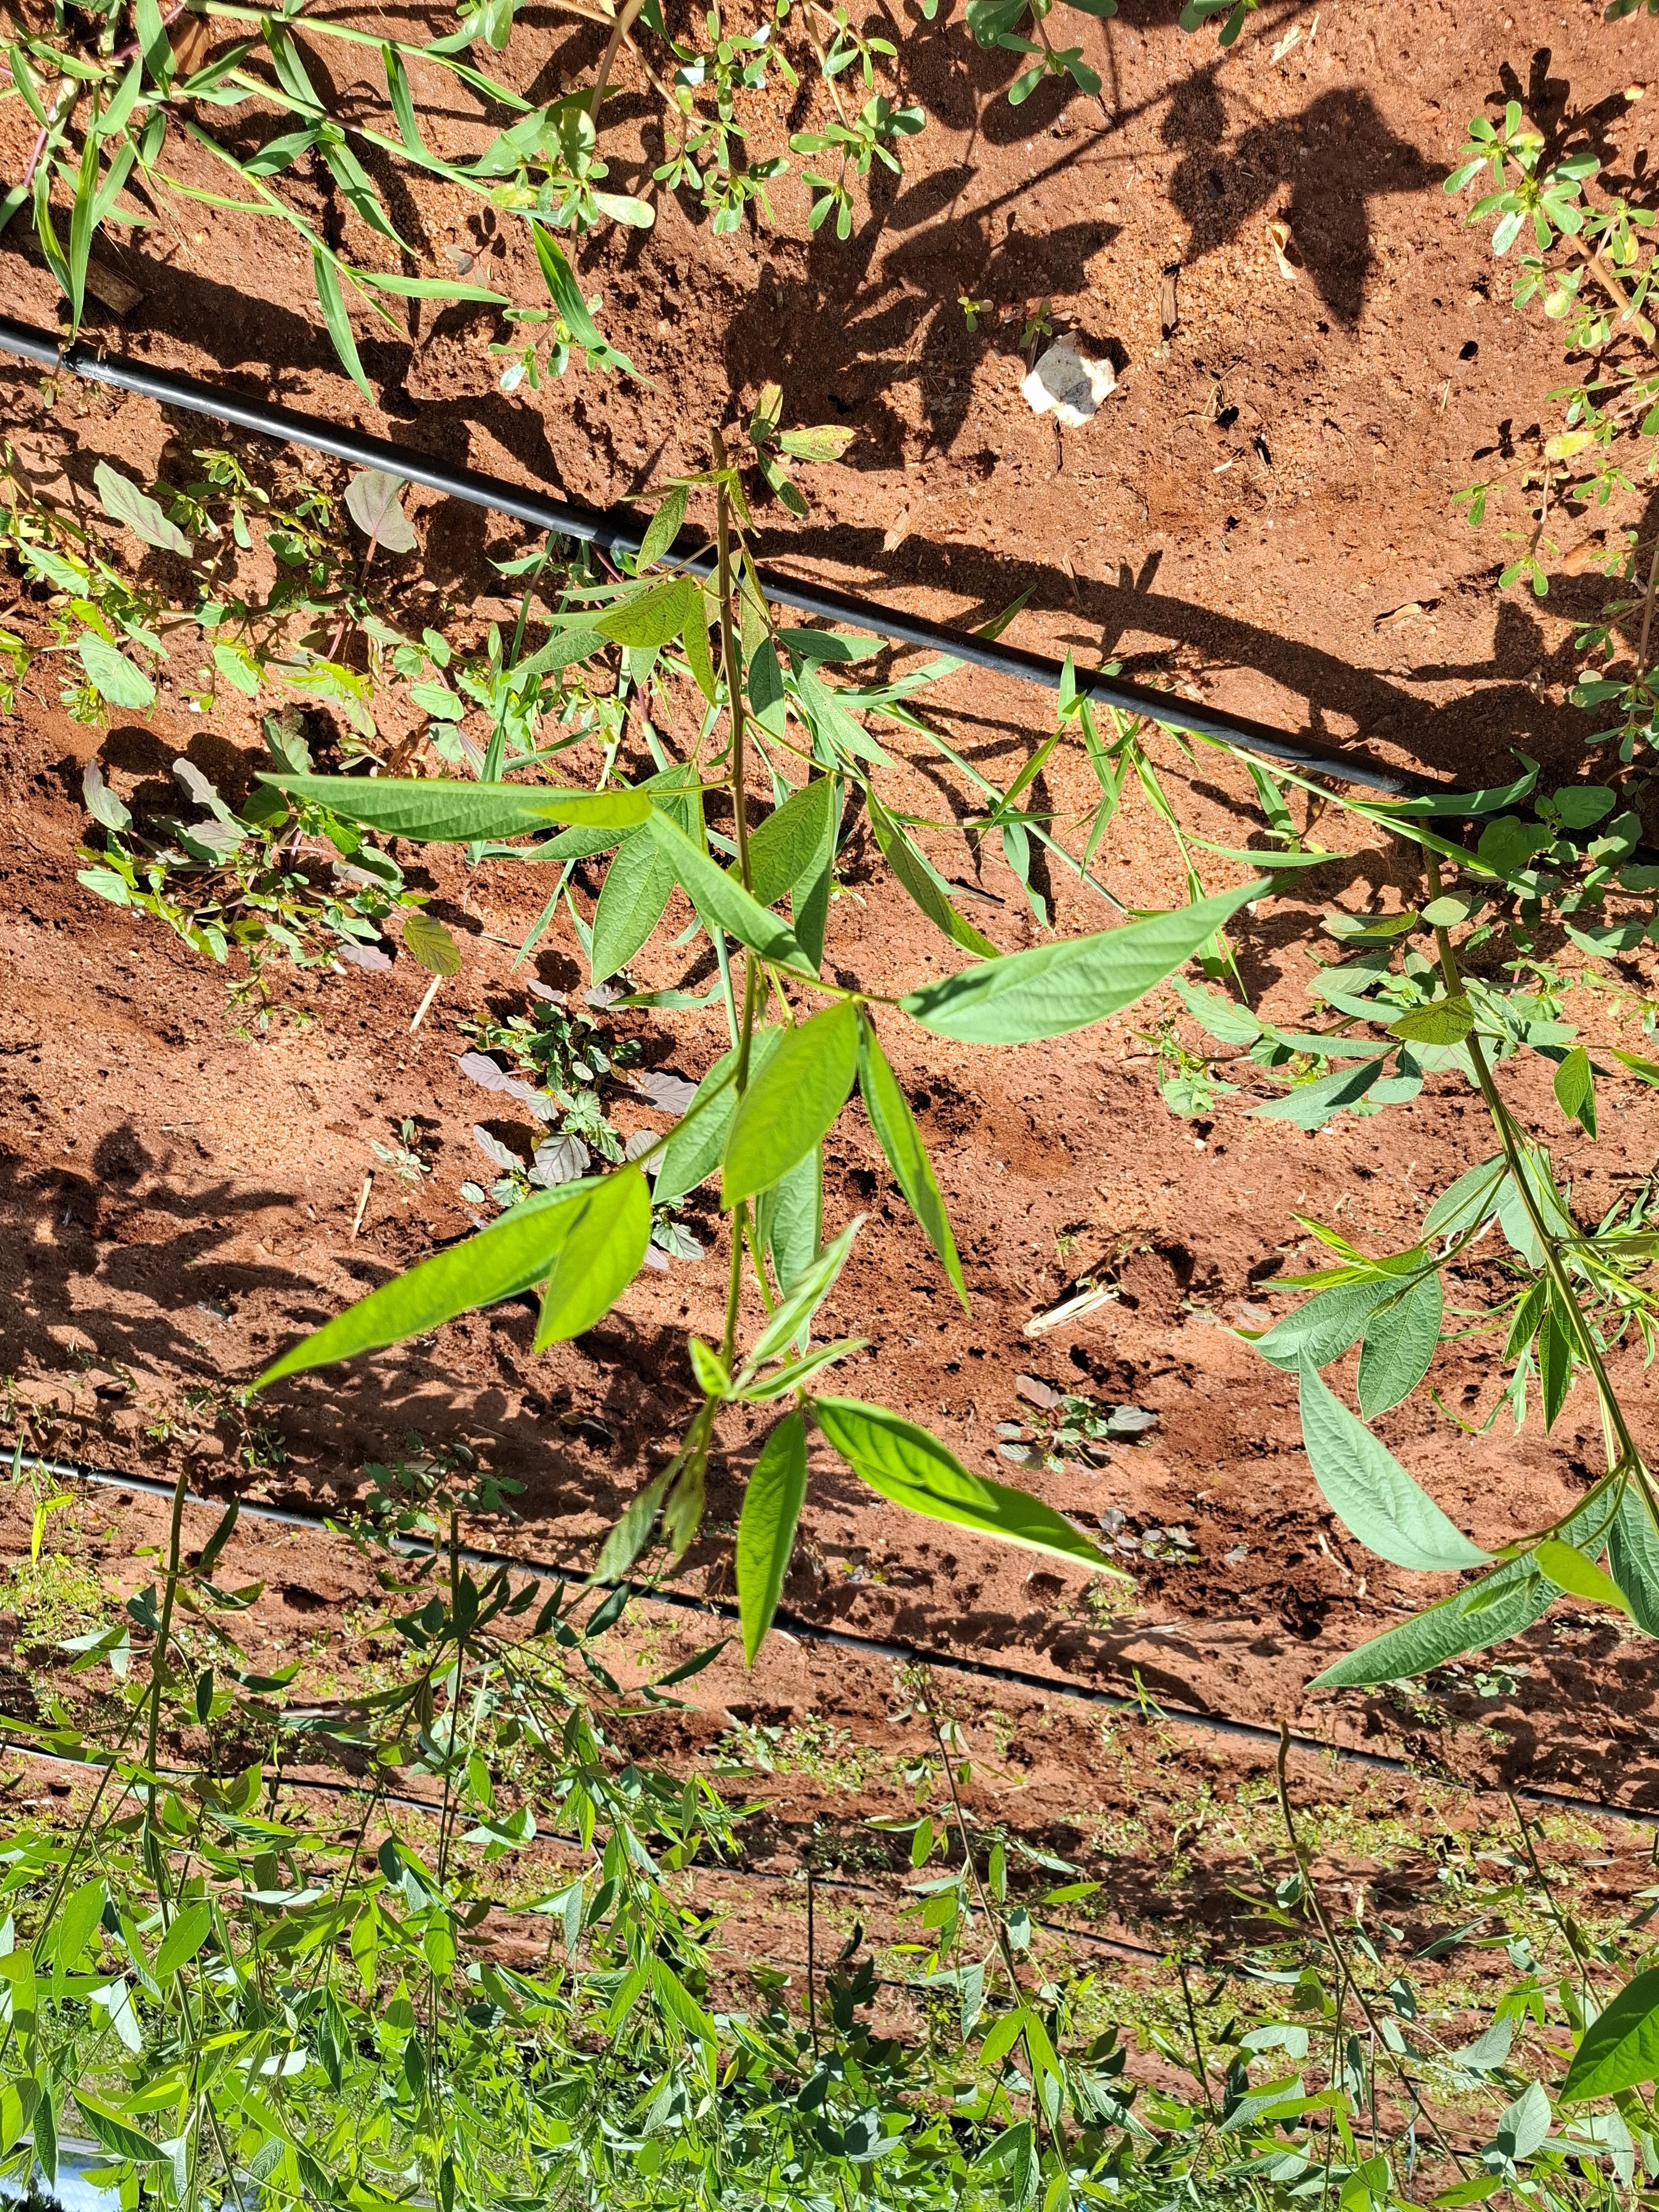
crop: pigeonpea
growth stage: flowering
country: Kenya
